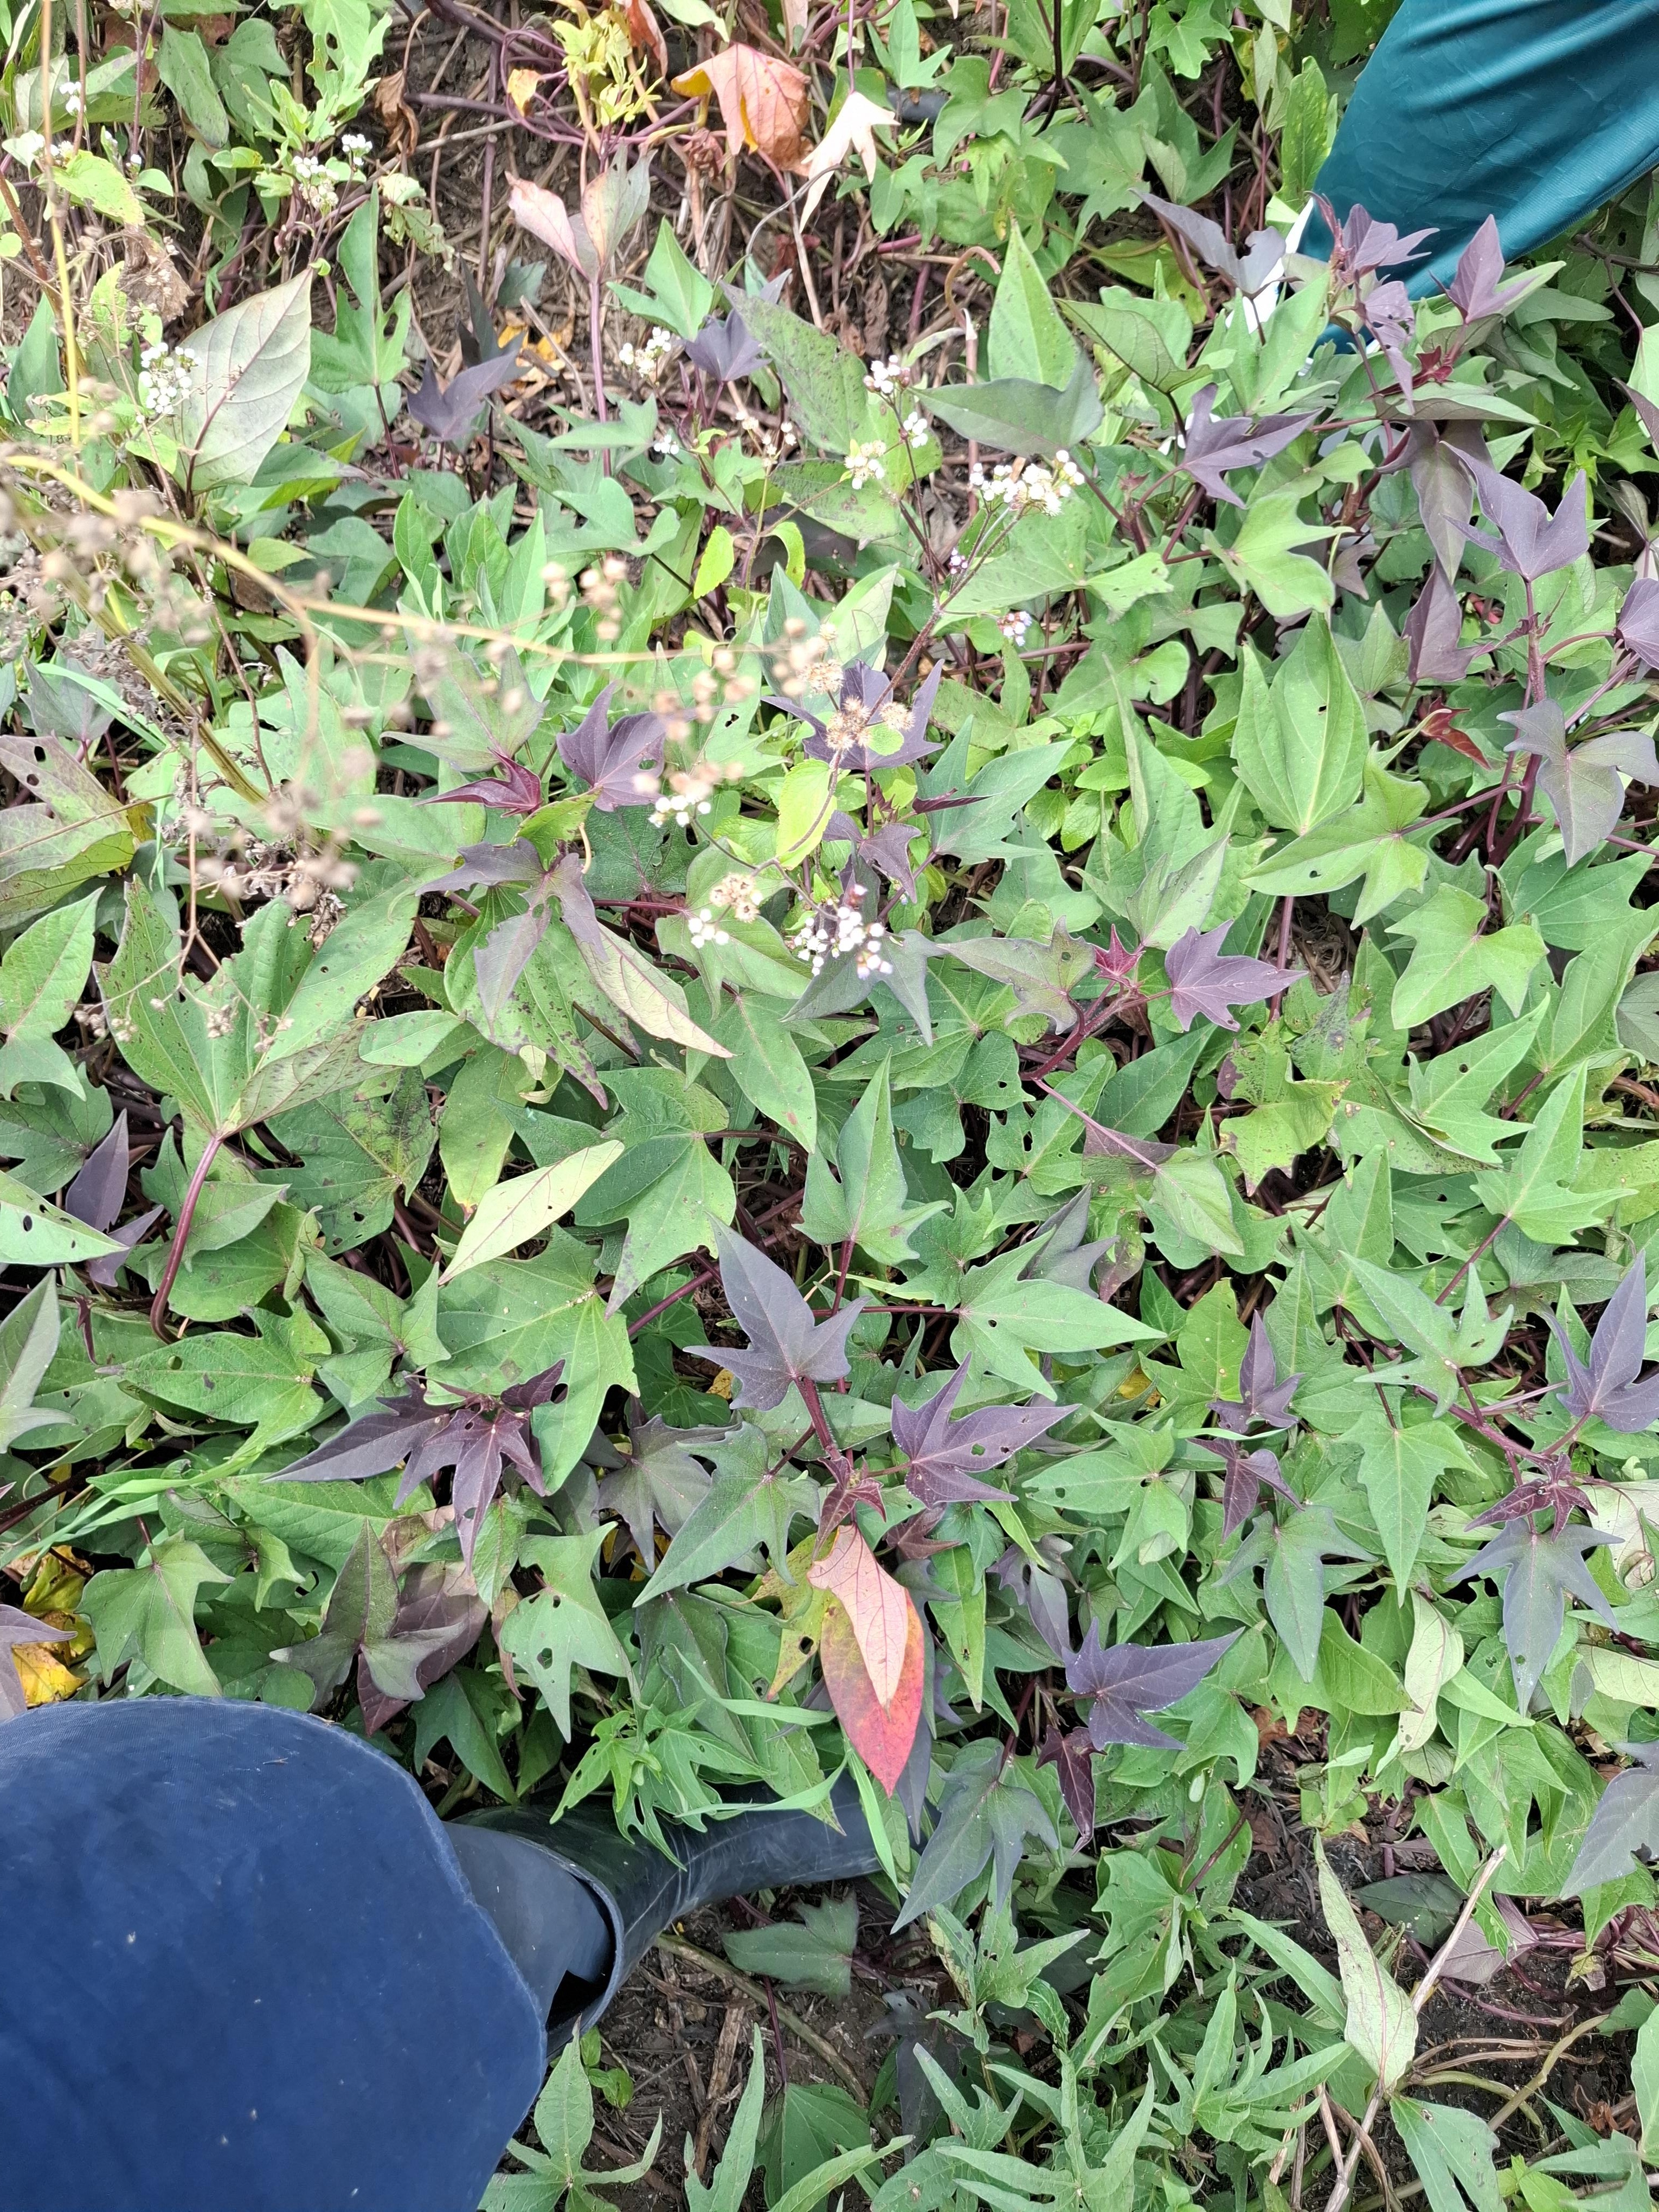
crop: sweet potato
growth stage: flowering
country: Tanzania
